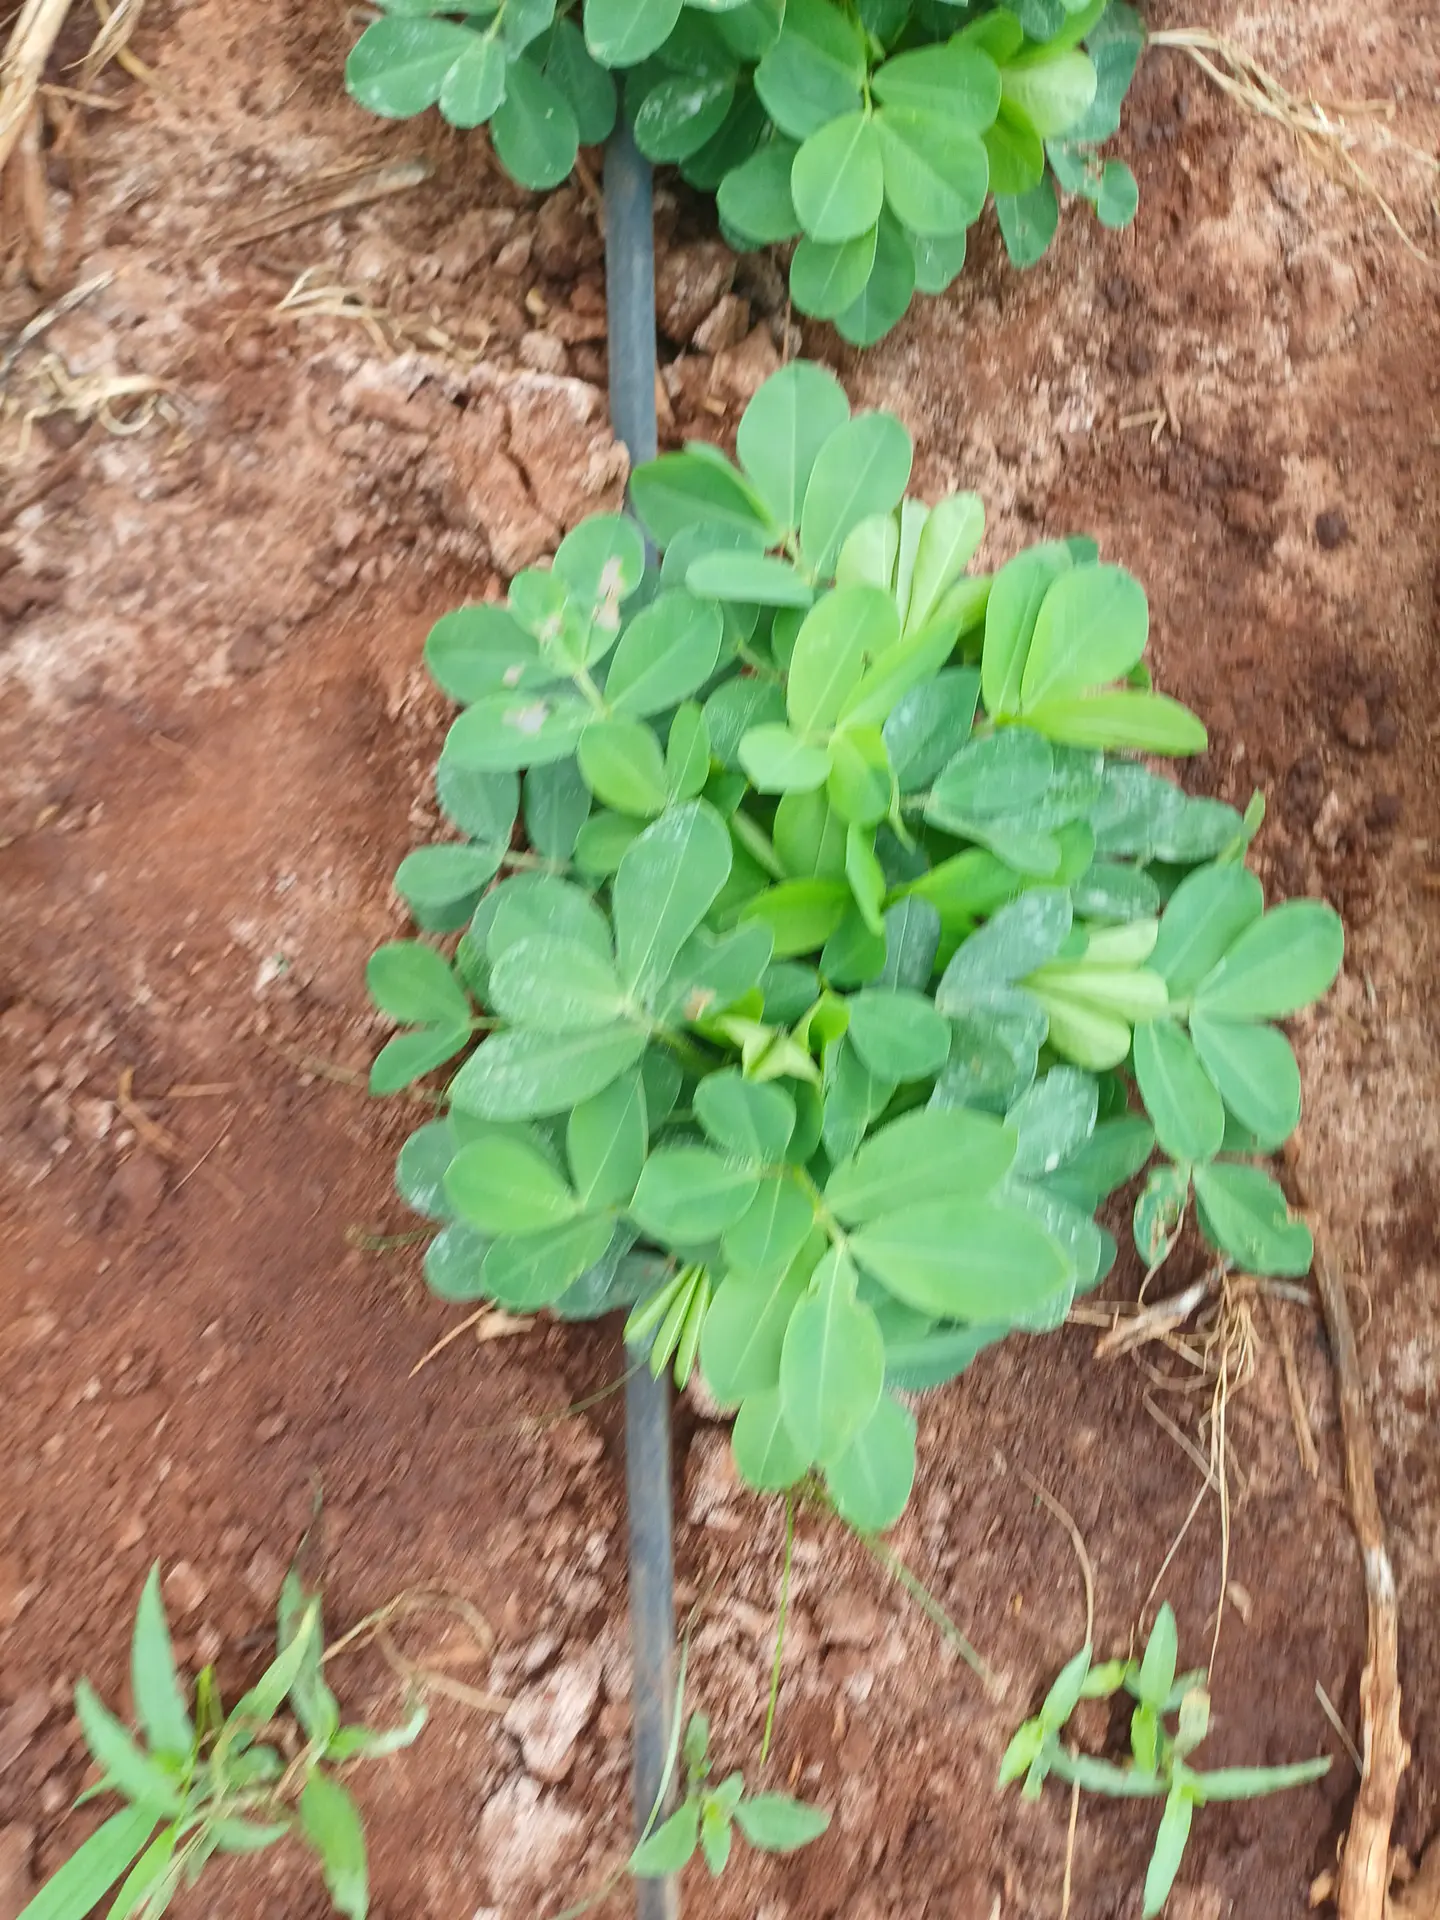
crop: groundnut
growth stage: flowering
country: Kenya
